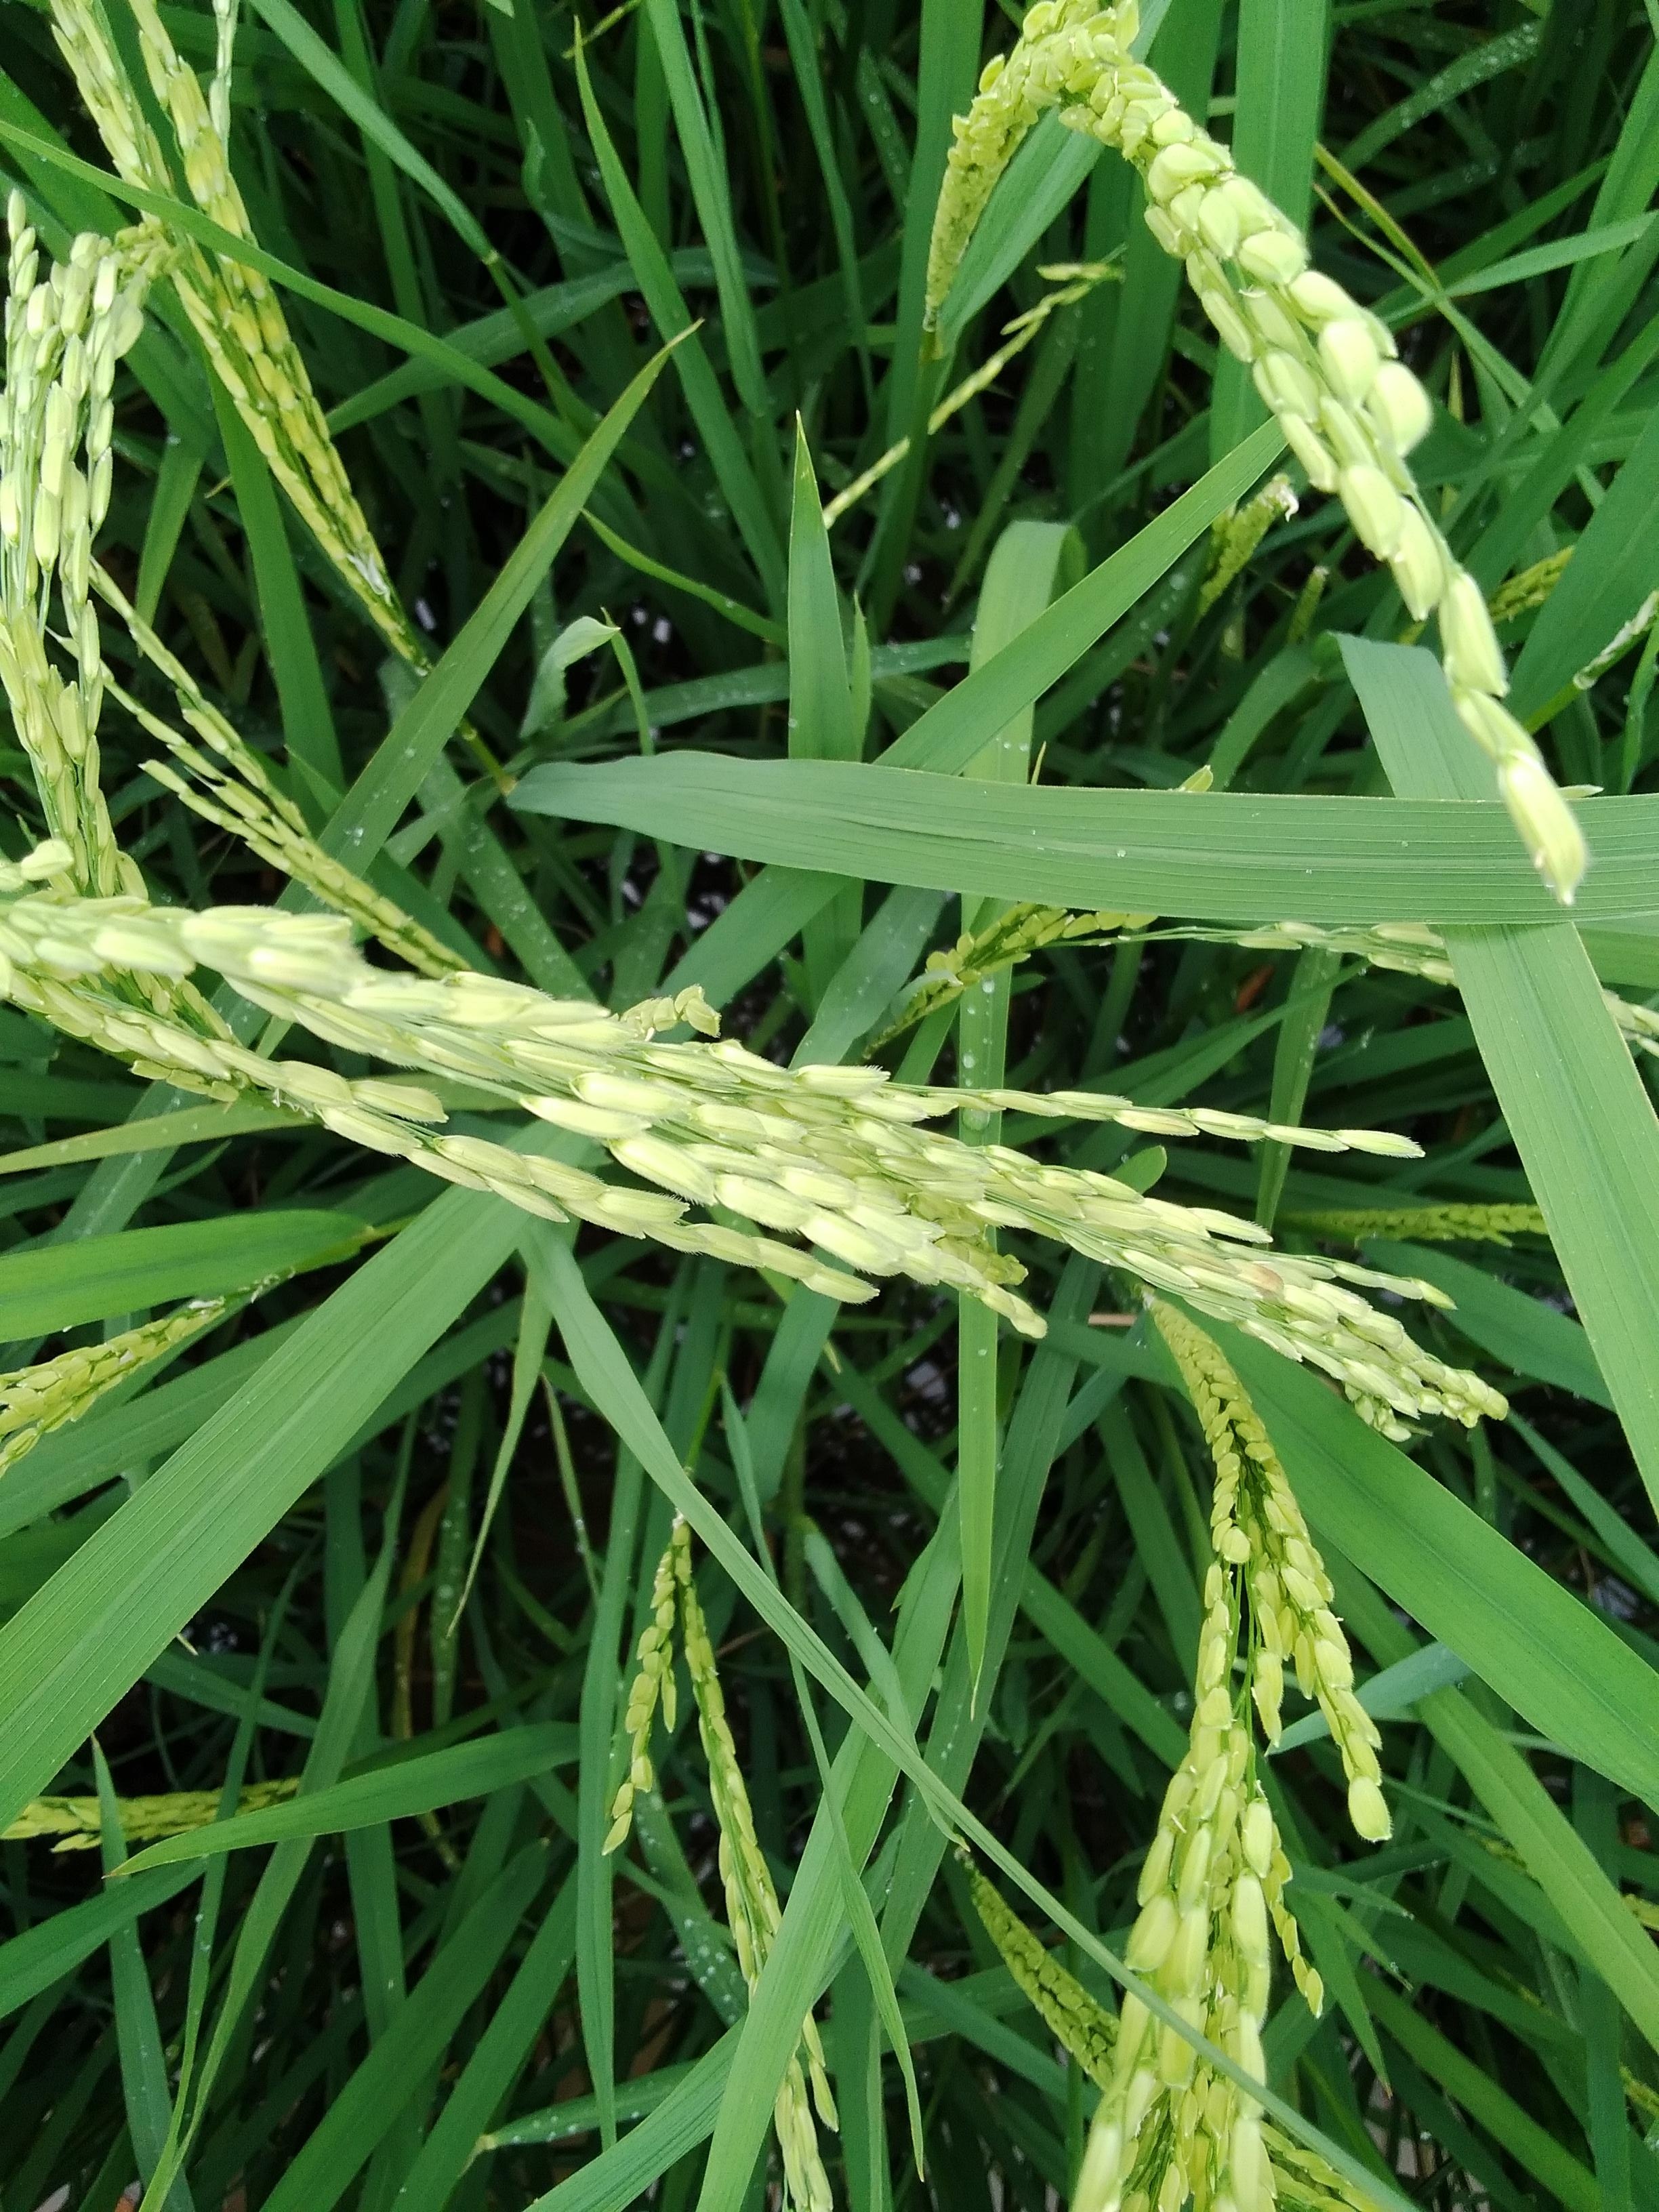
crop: rice
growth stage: stage milk
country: Nigeria
